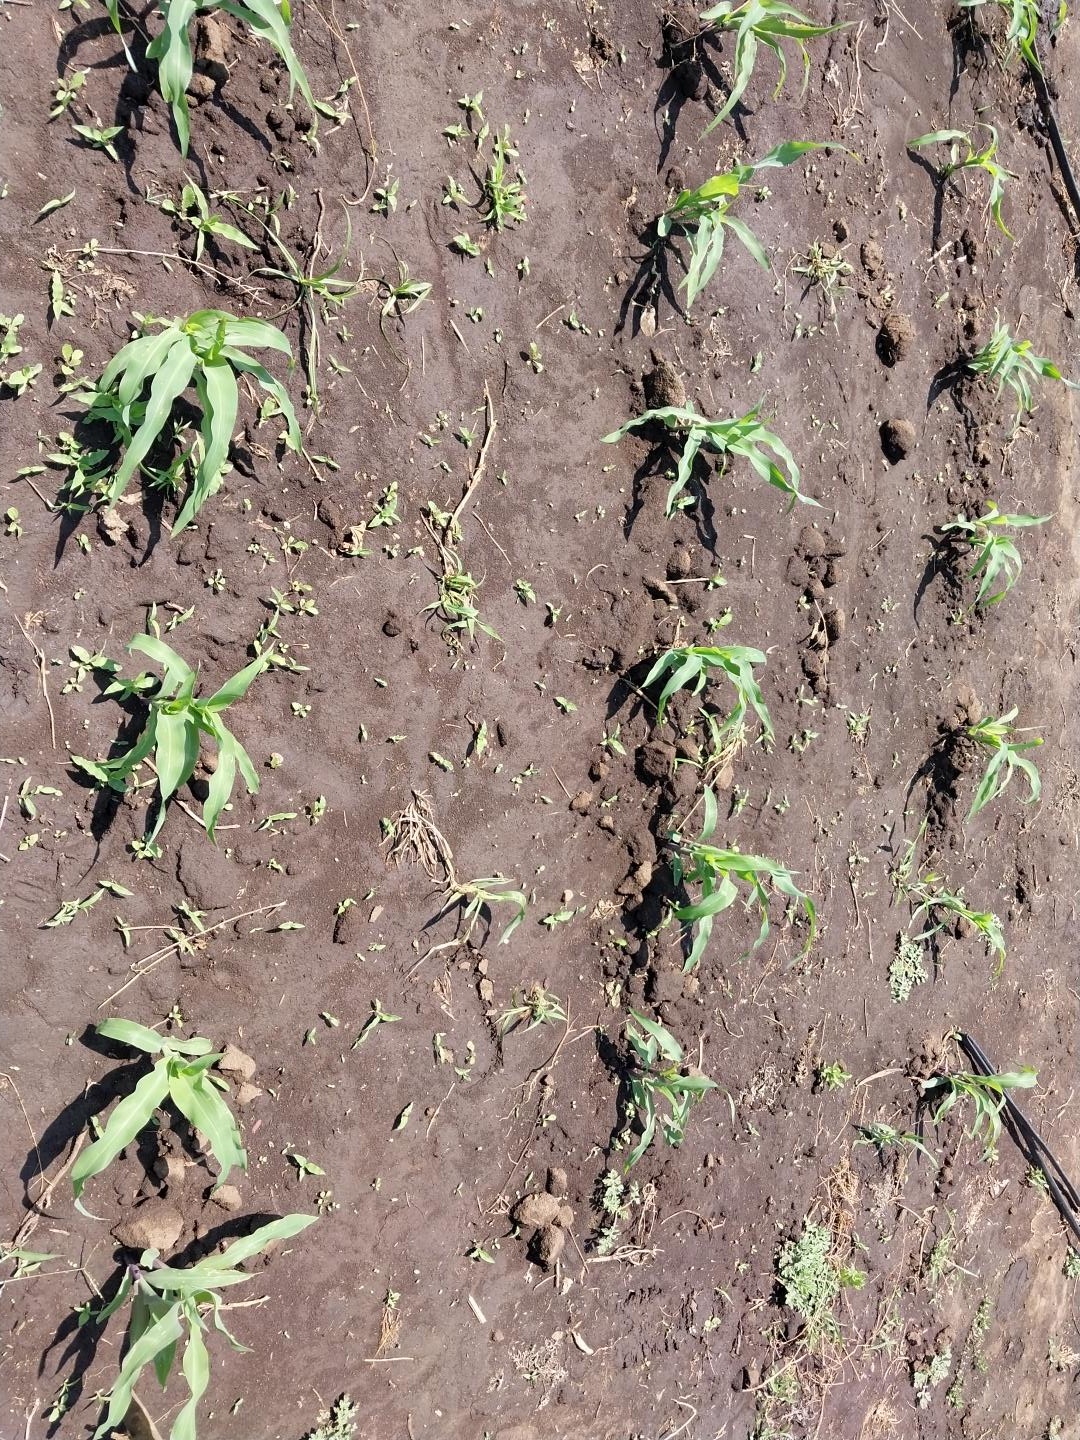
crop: maize
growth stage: emergence
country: Tanzania
